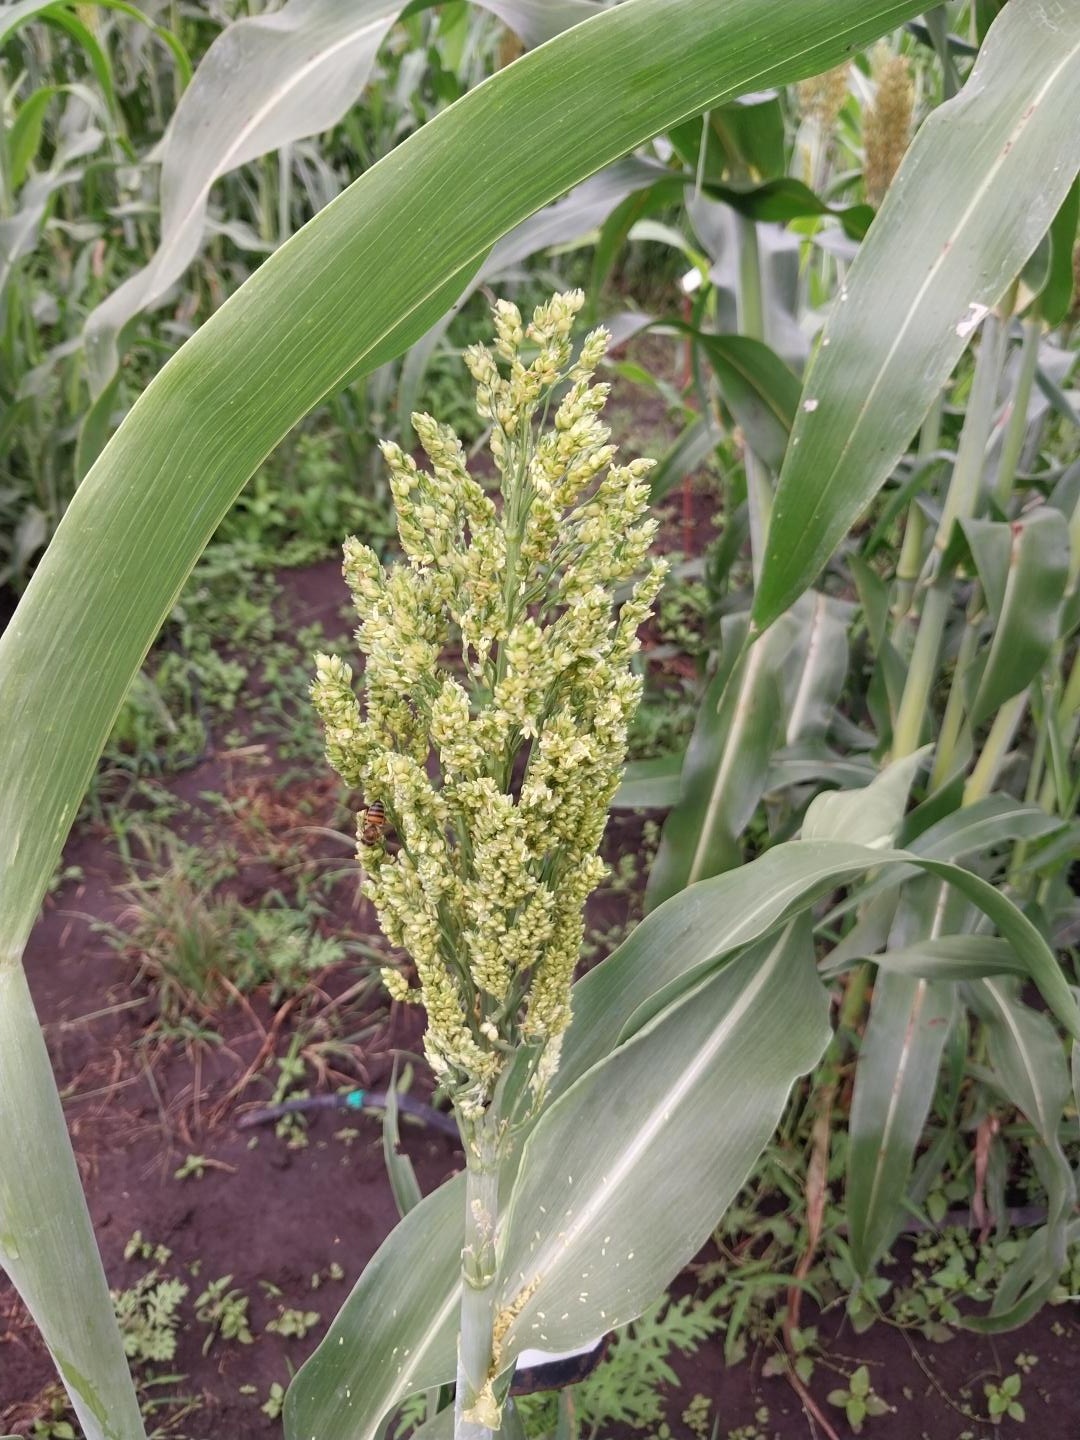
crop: sorghum
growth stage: heading tuber
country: Tanzania
